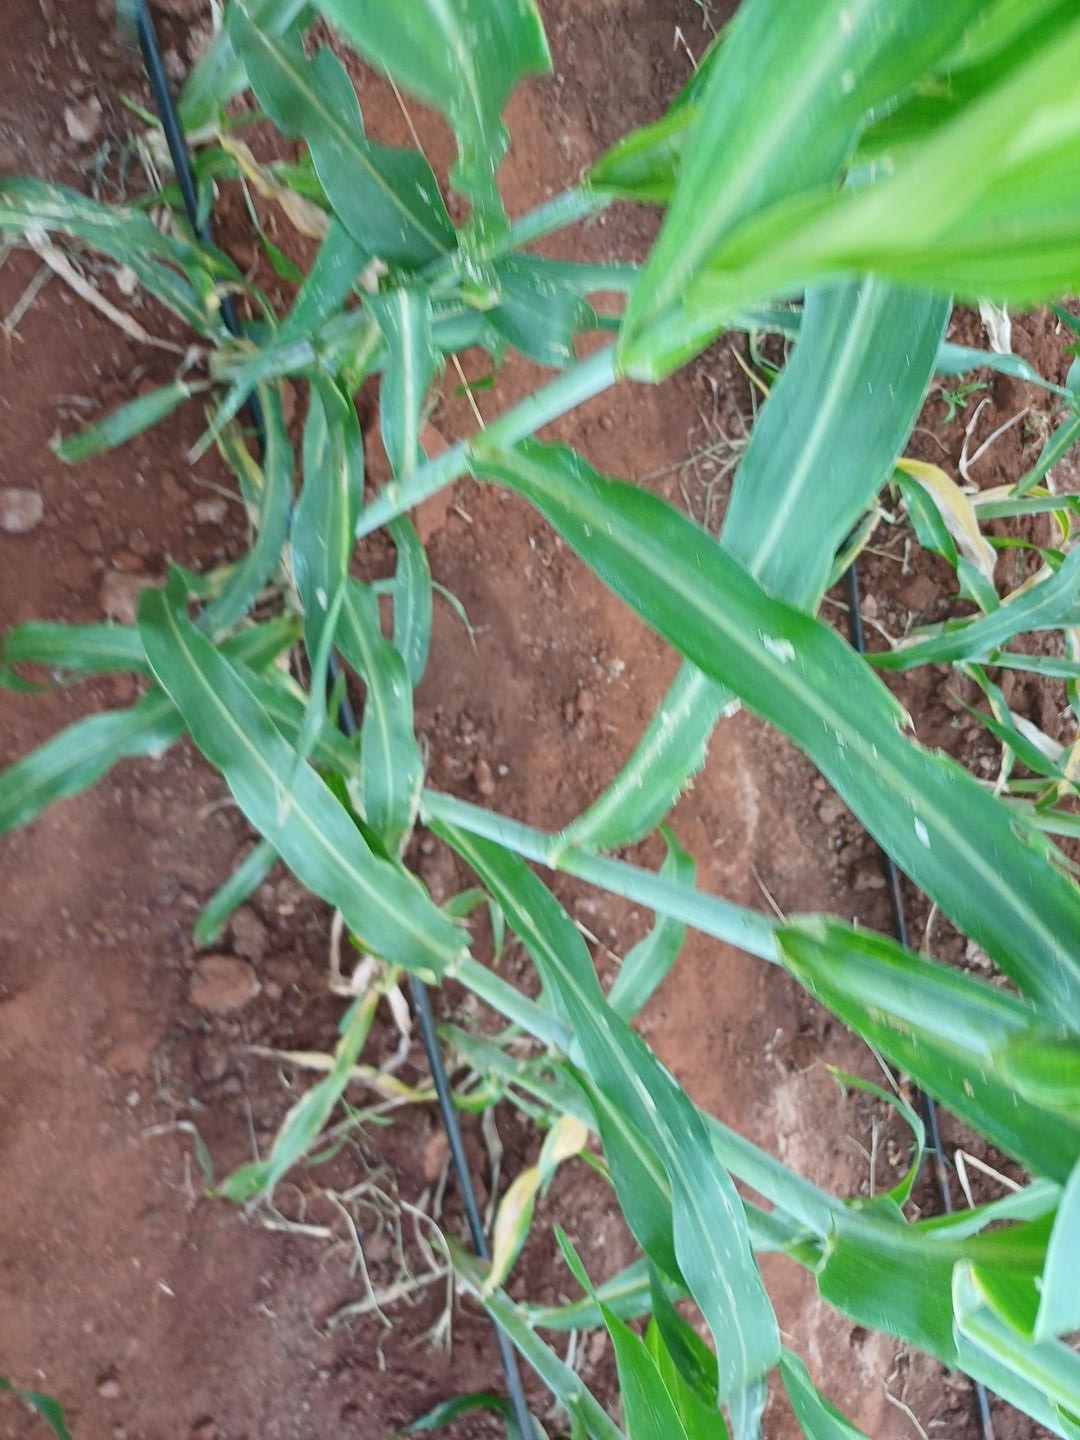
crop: sorghum
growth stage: heading tuber
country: Kenya
